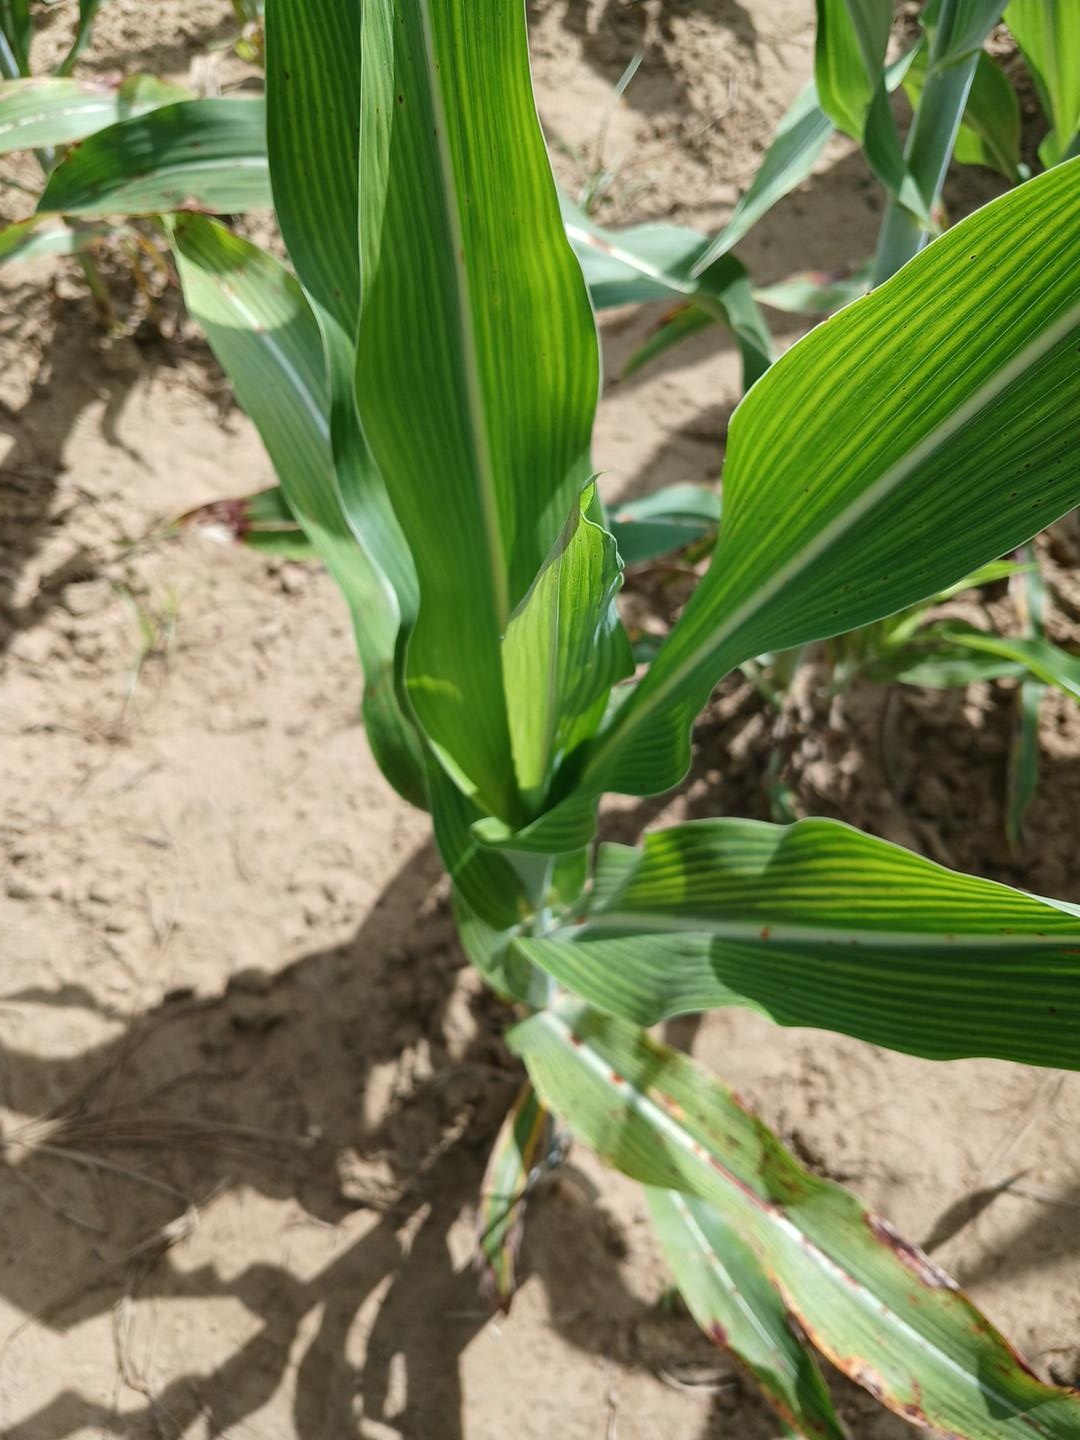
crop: sorghum
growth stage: vegetative
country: Senegal
